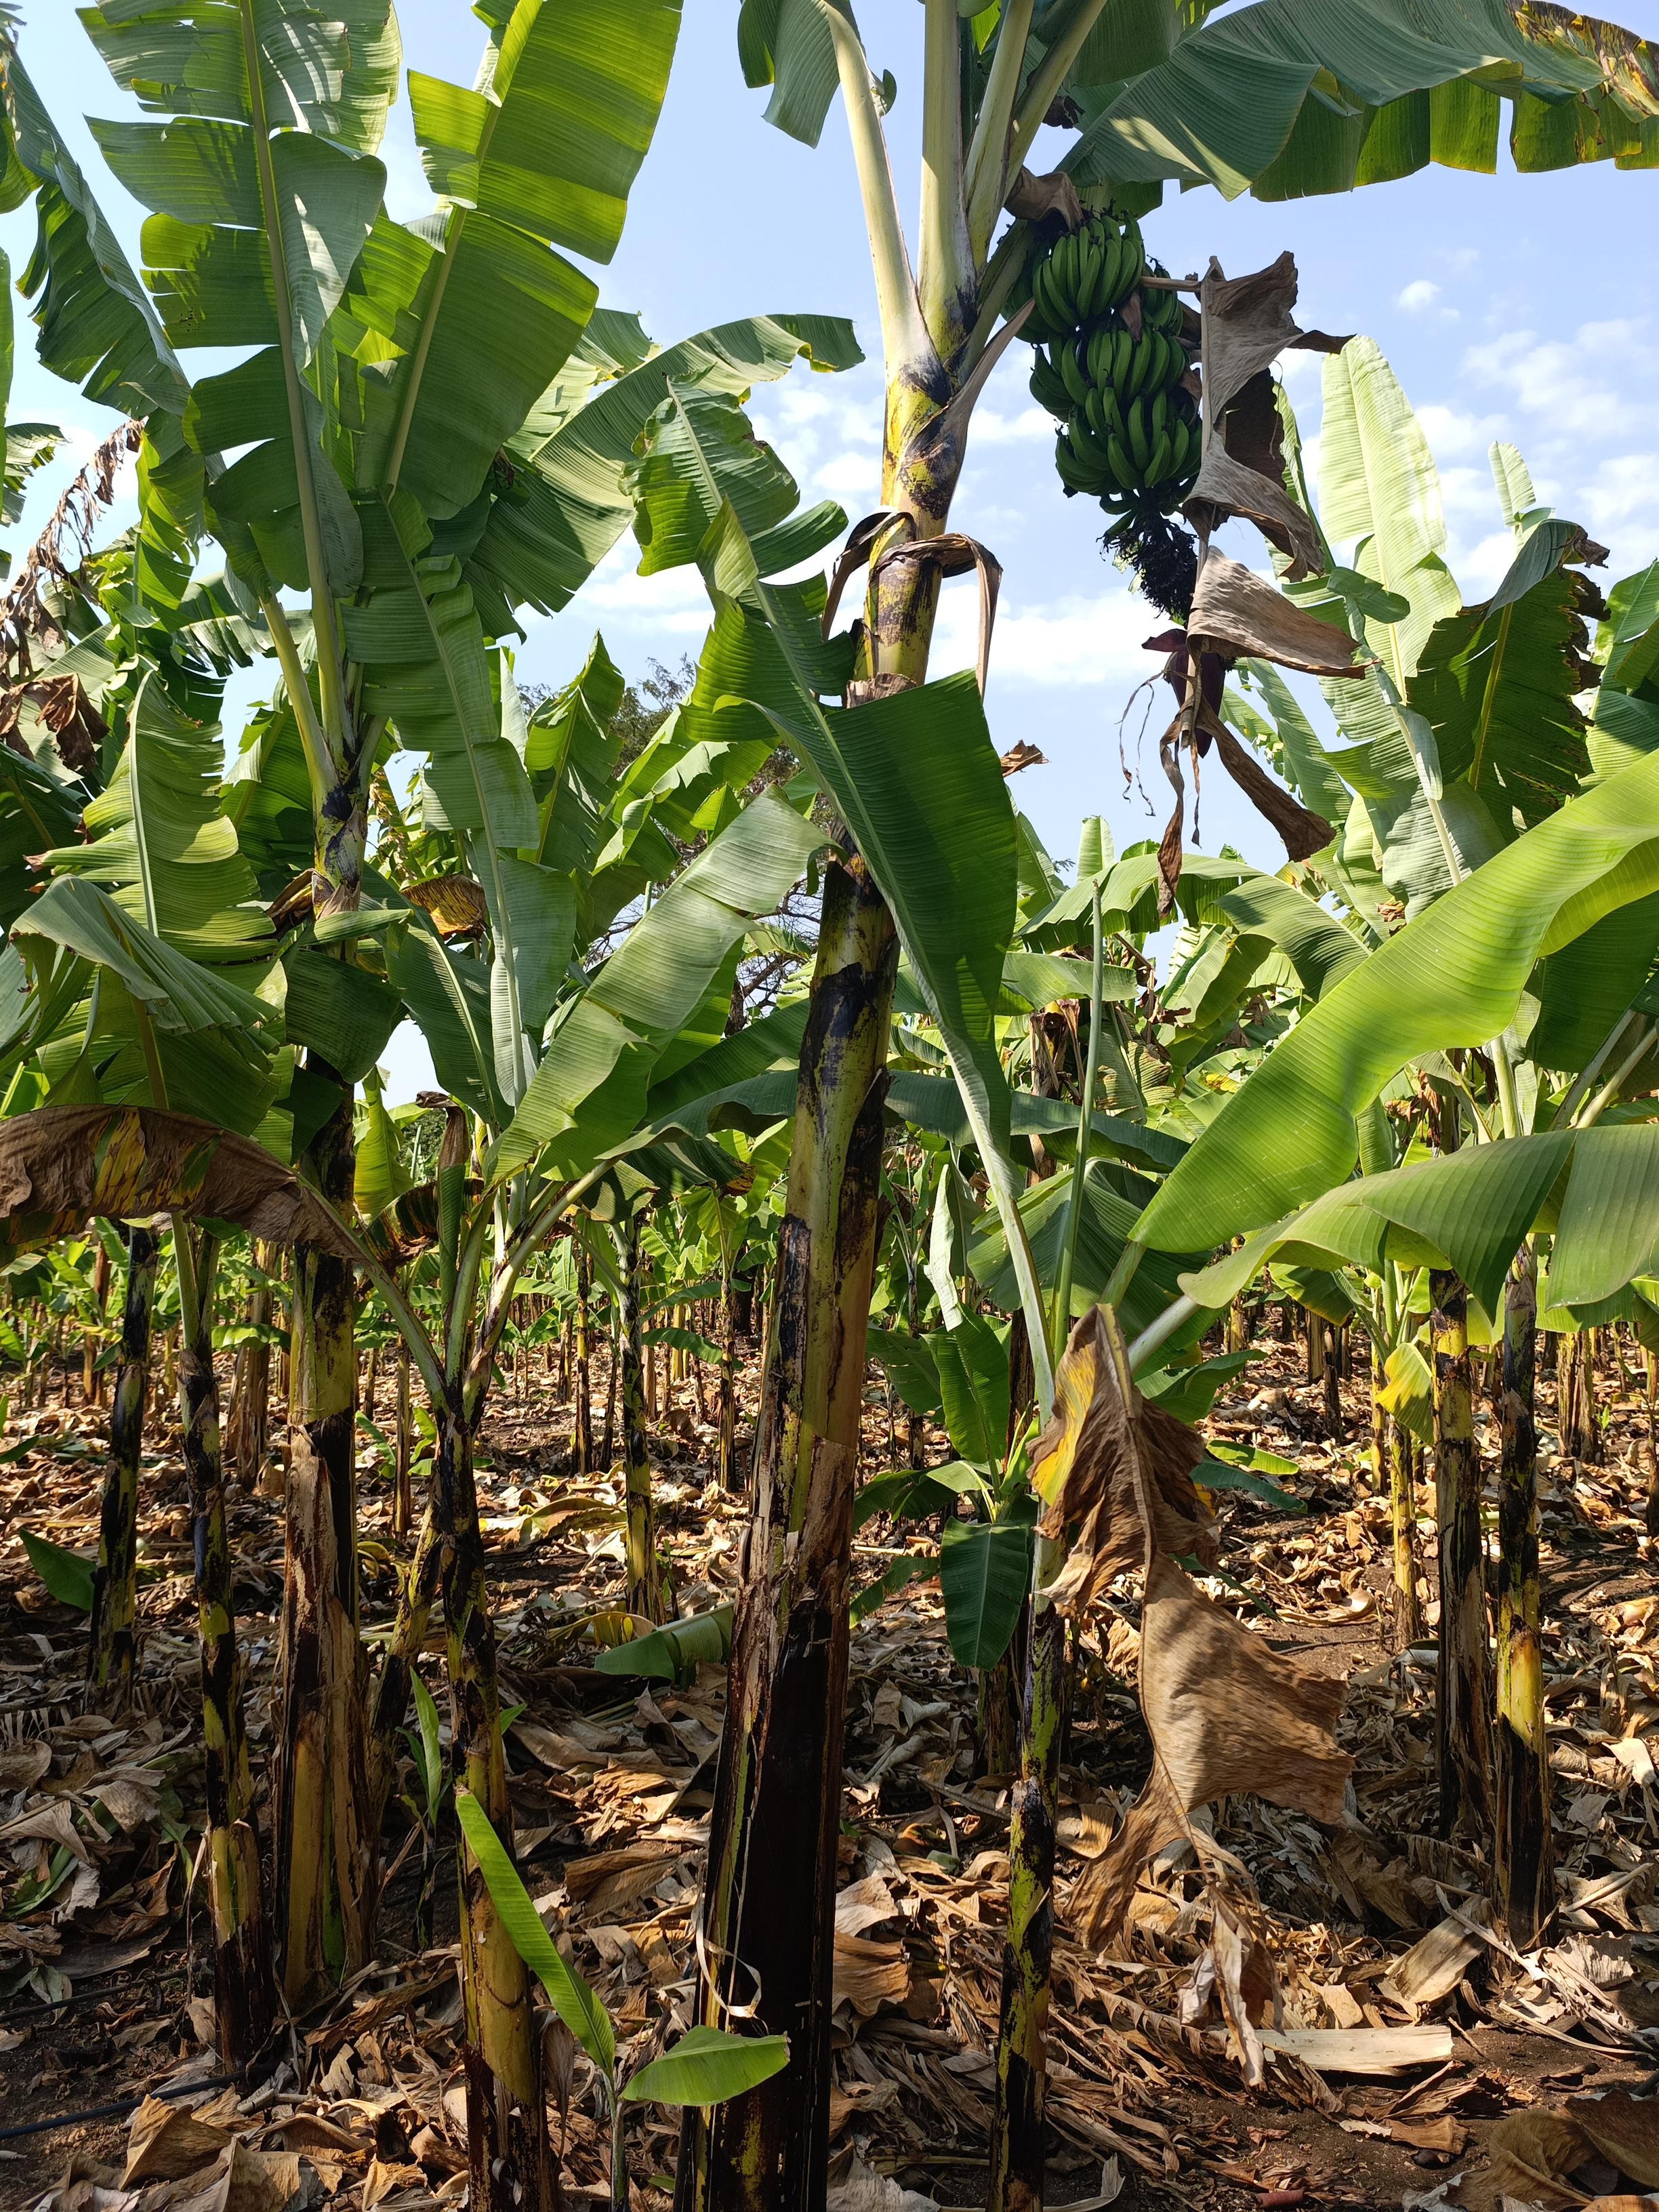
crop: banana
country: Tanzania
